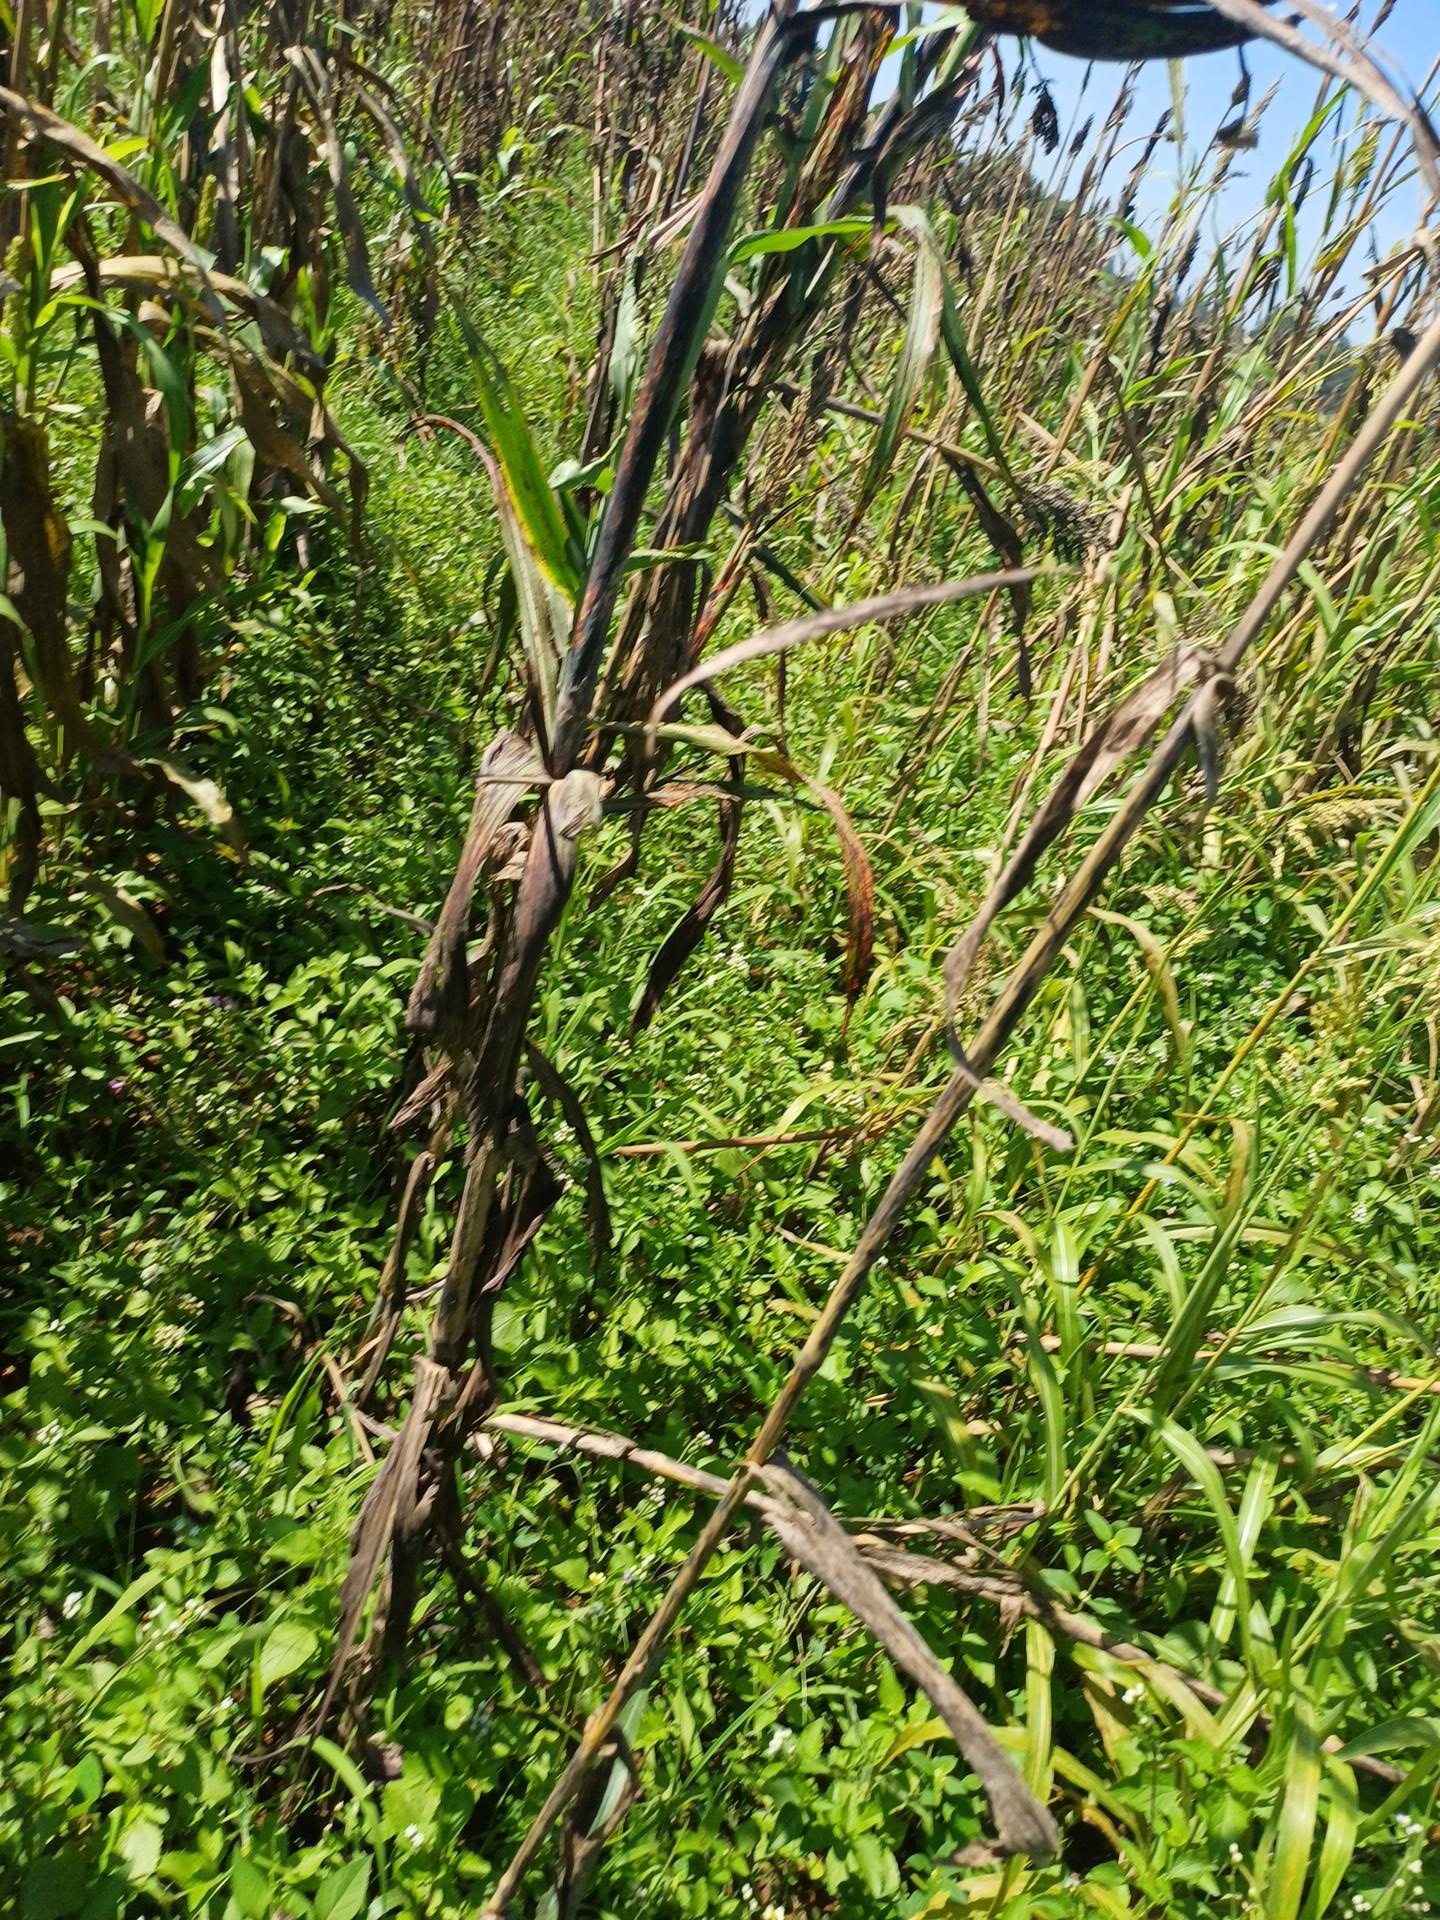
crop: sorghum
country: Kenya
